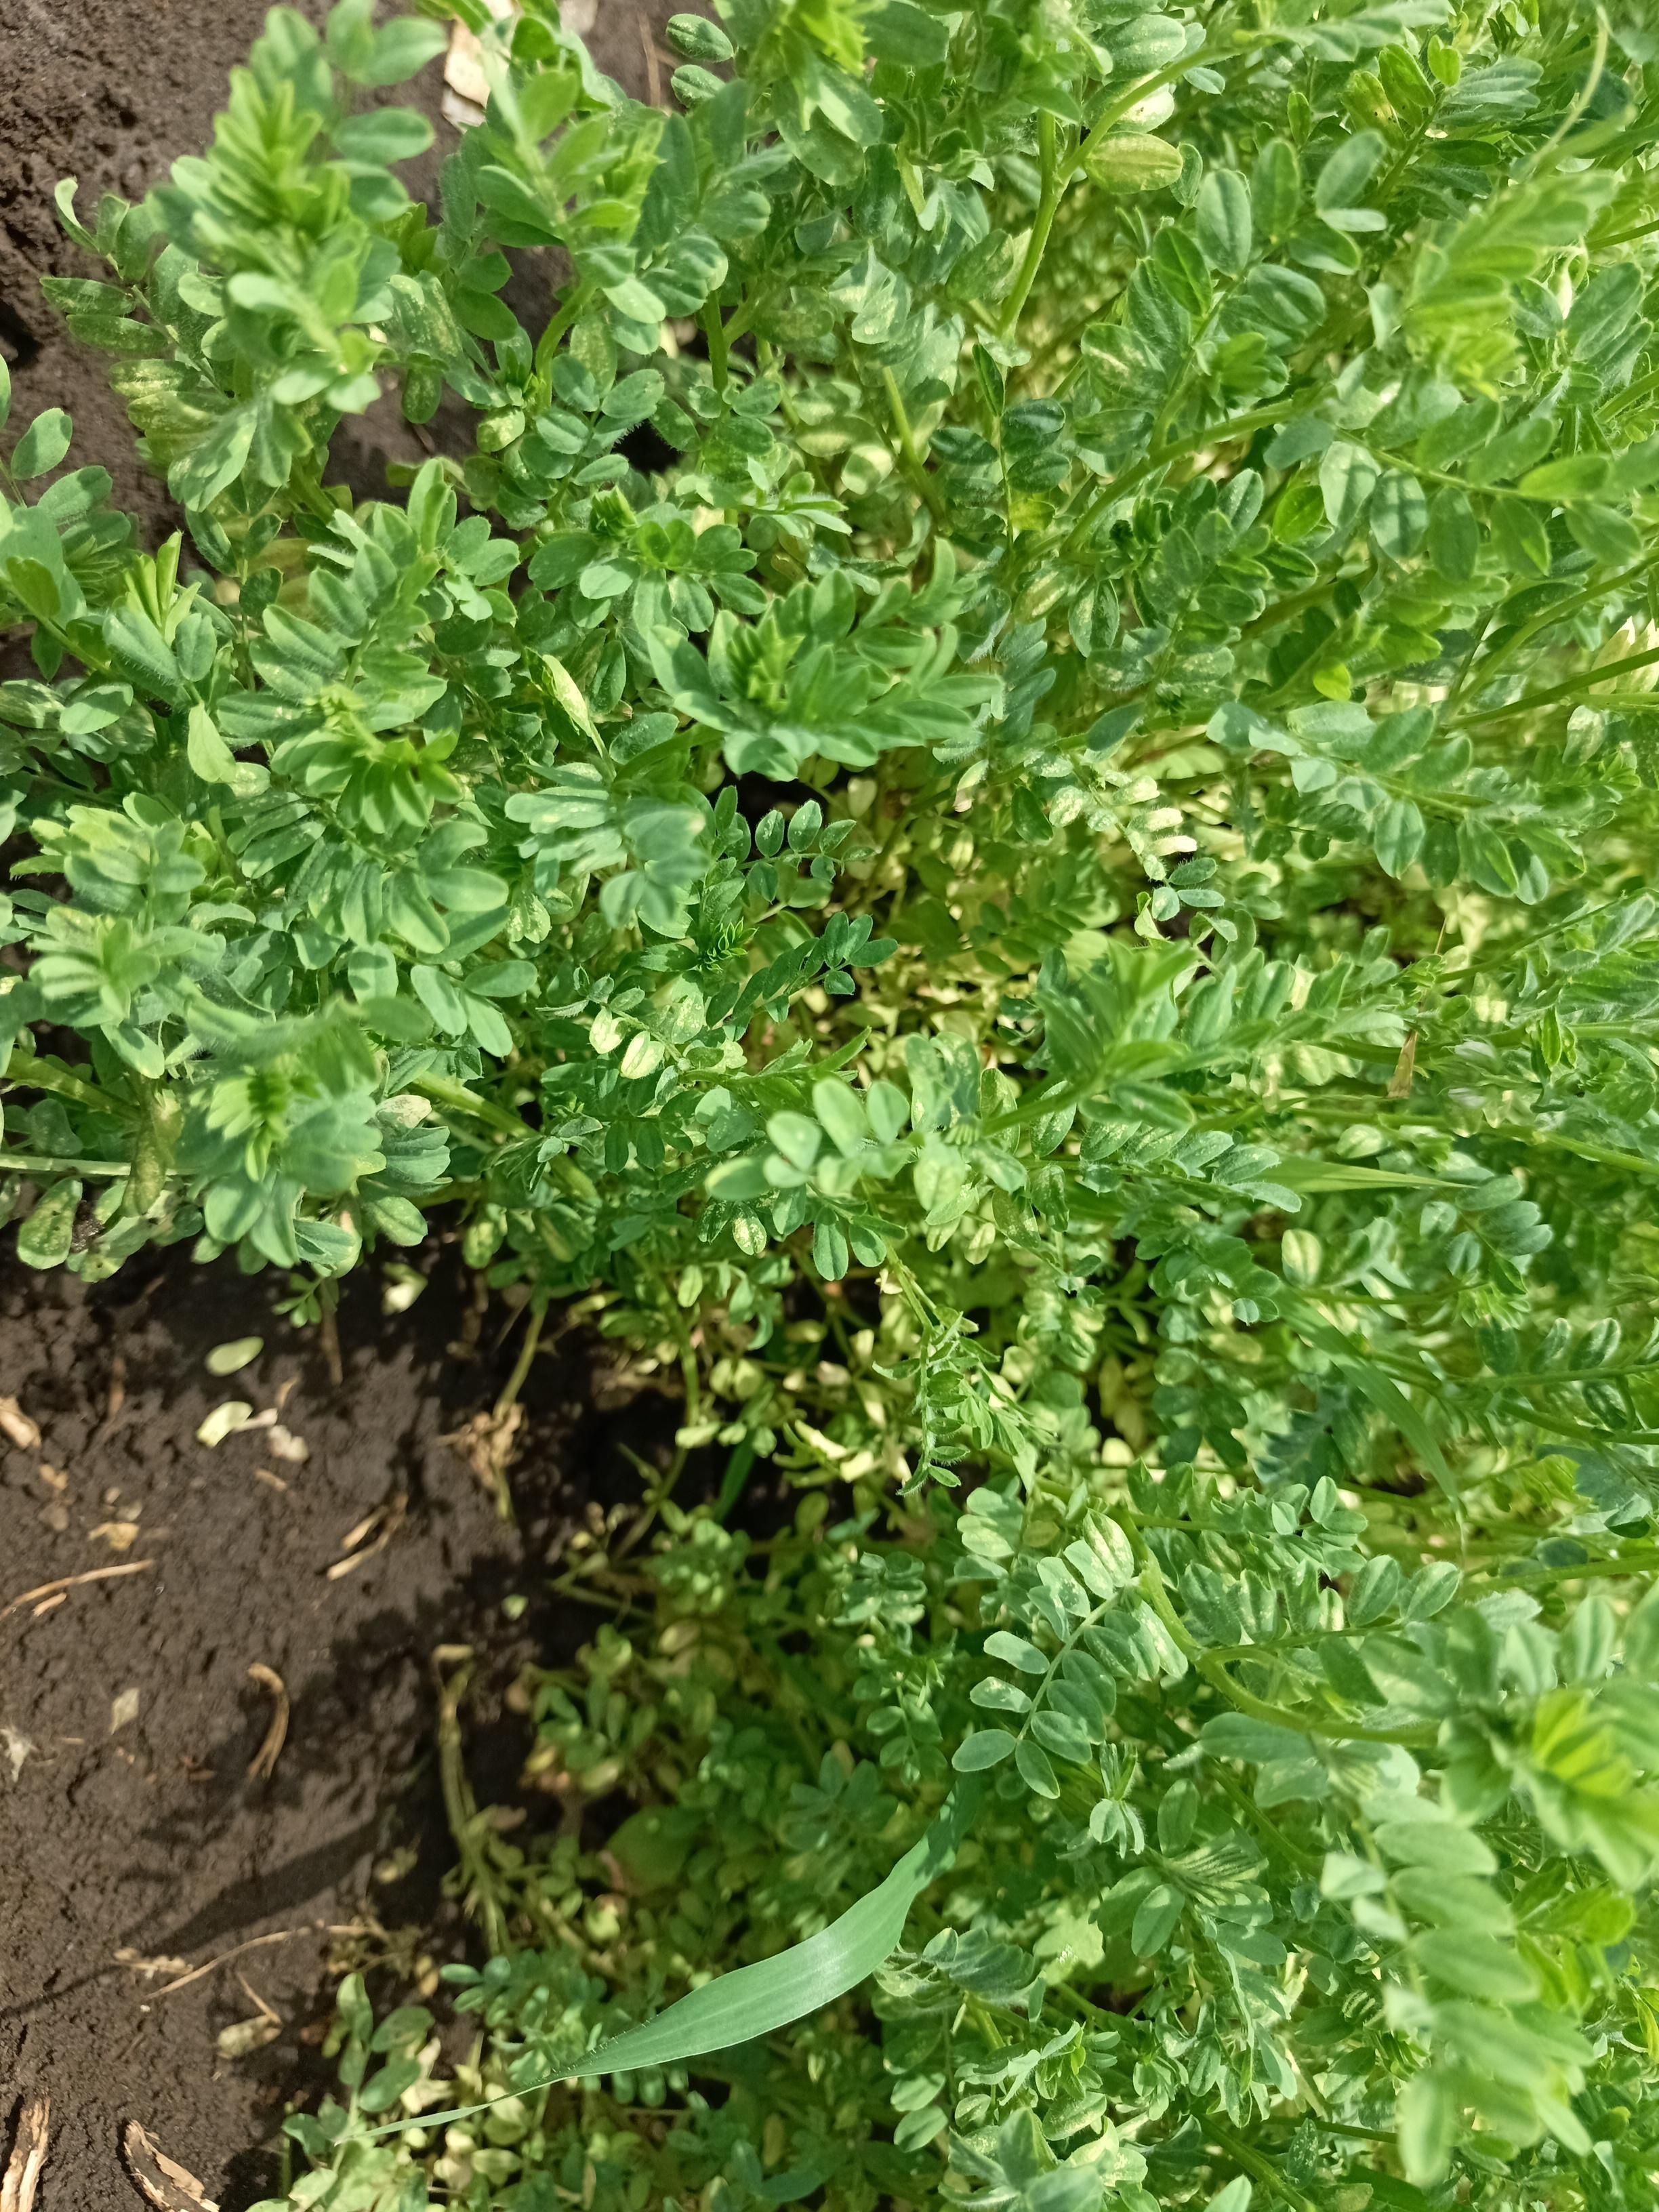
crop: lentil
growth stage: vegetative
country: Tanzania
